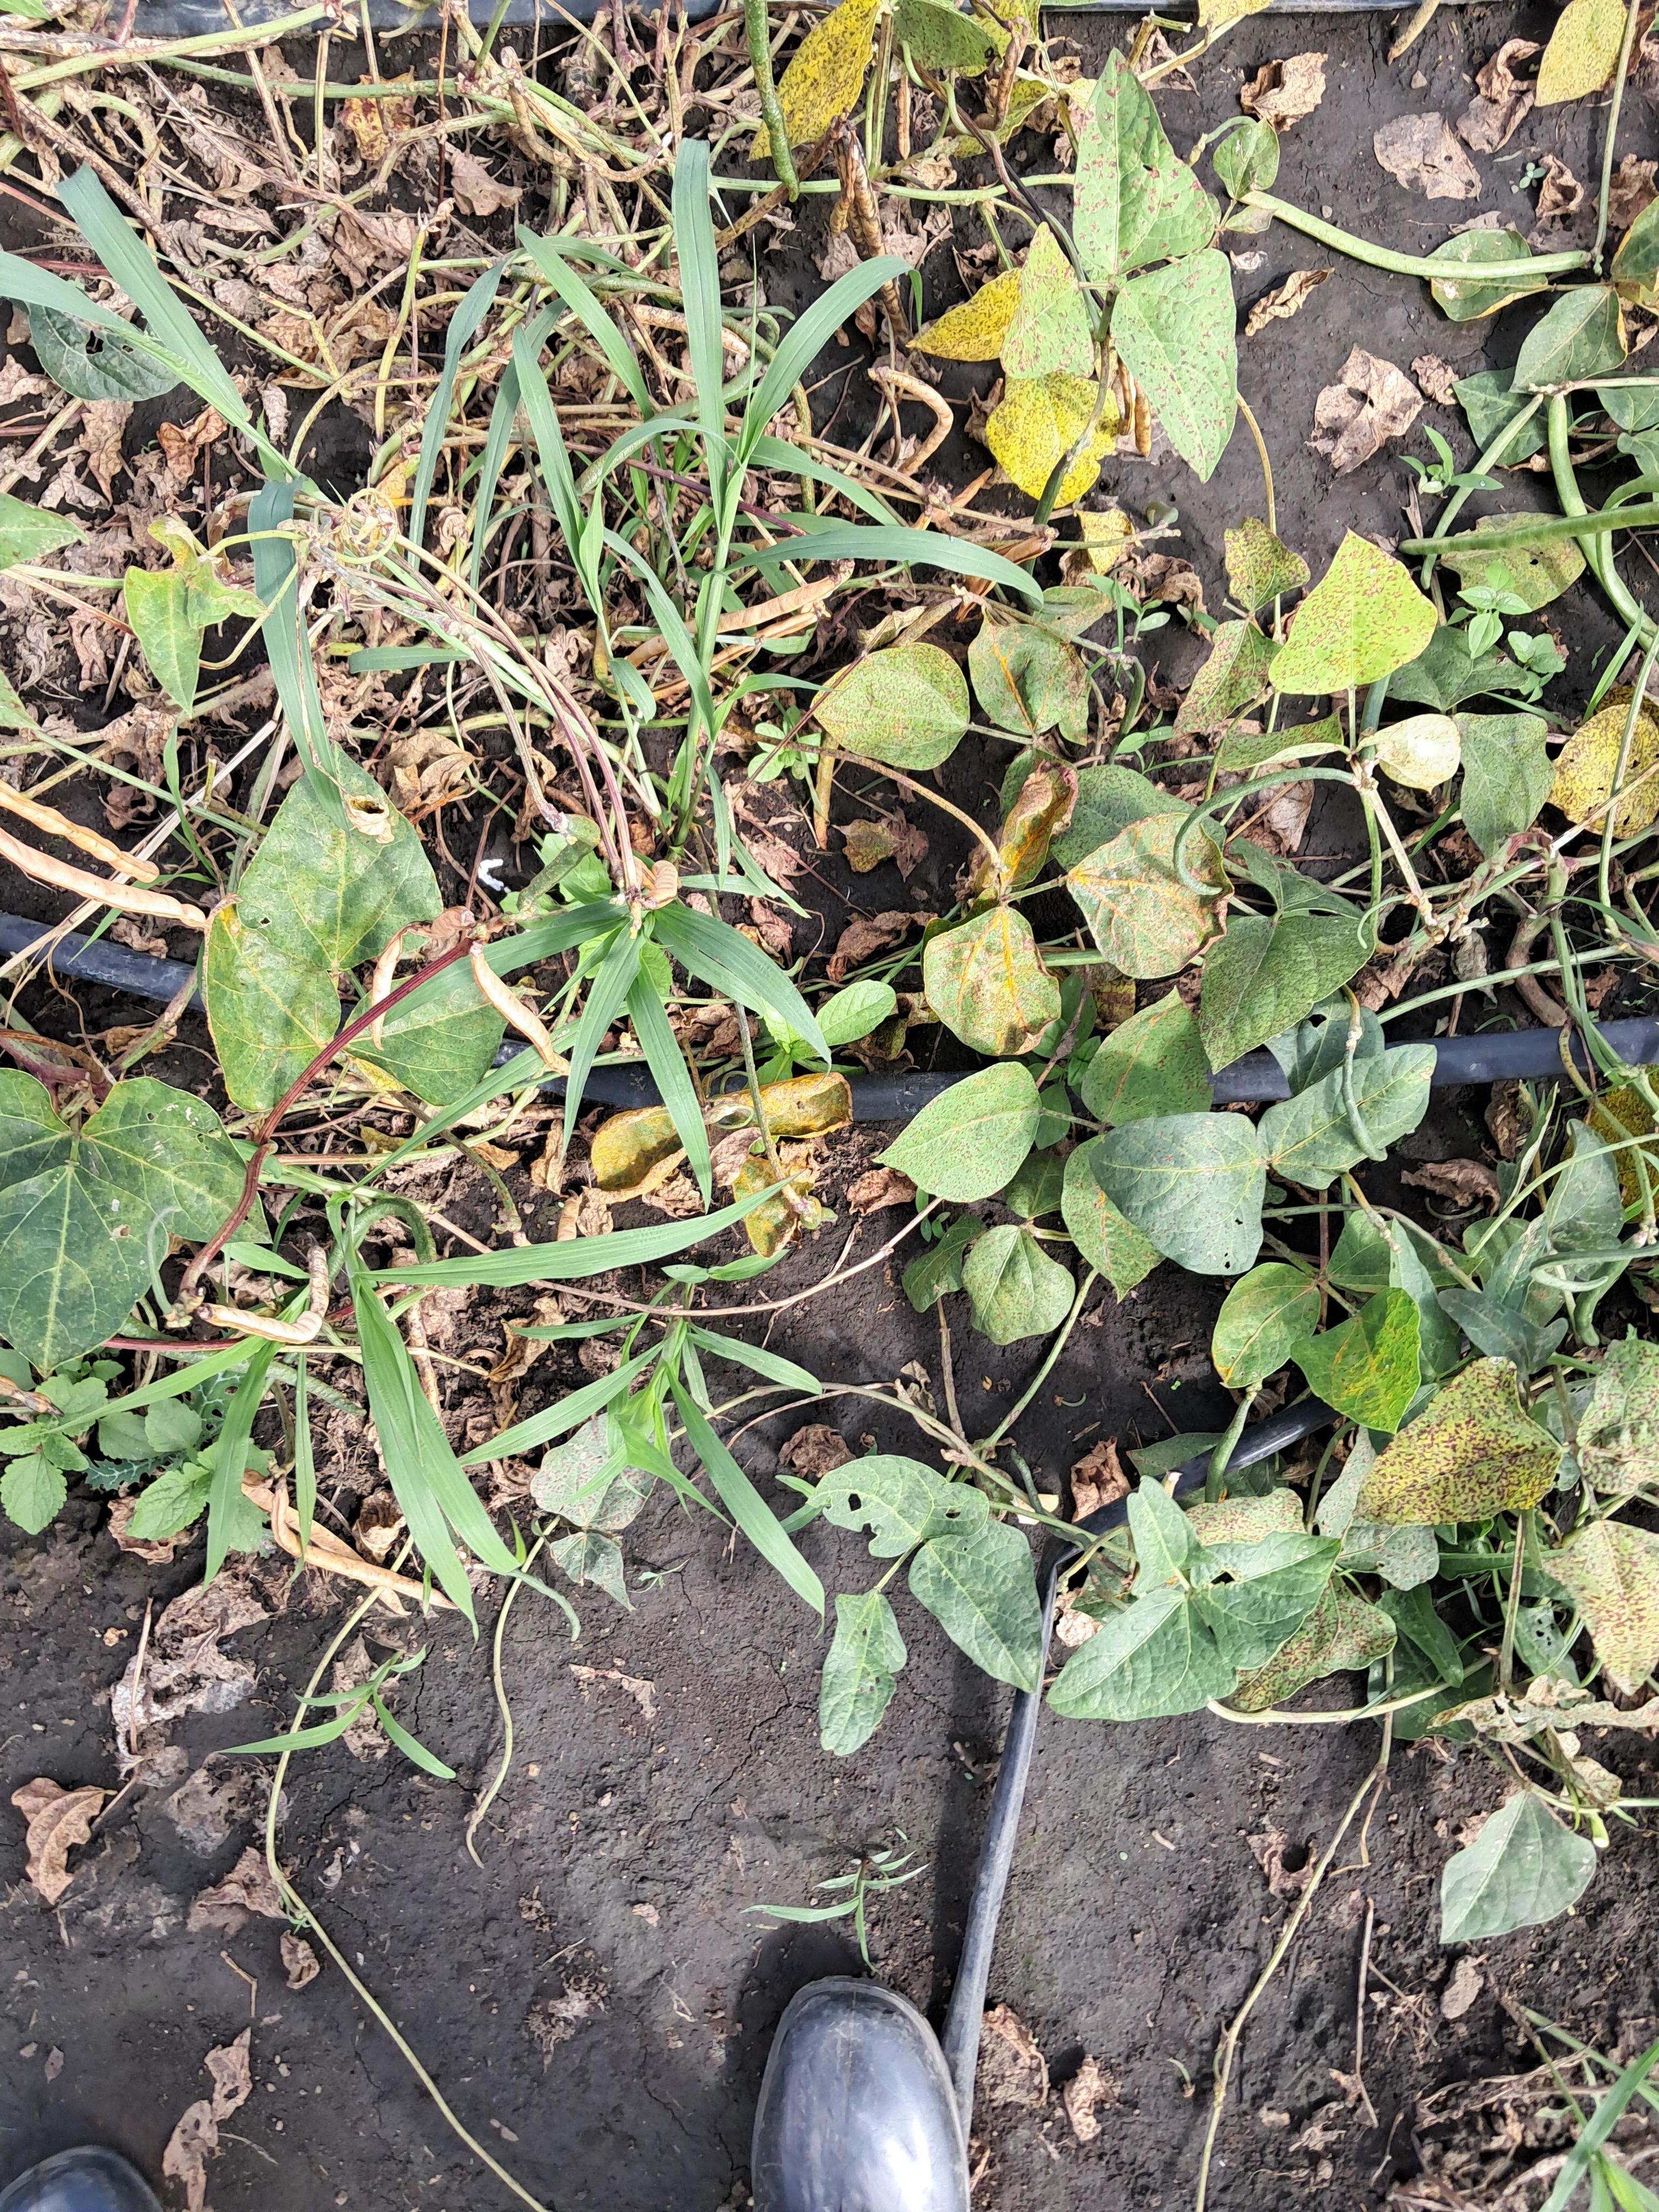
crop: cowpea
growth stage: development pod
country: Tanzania
